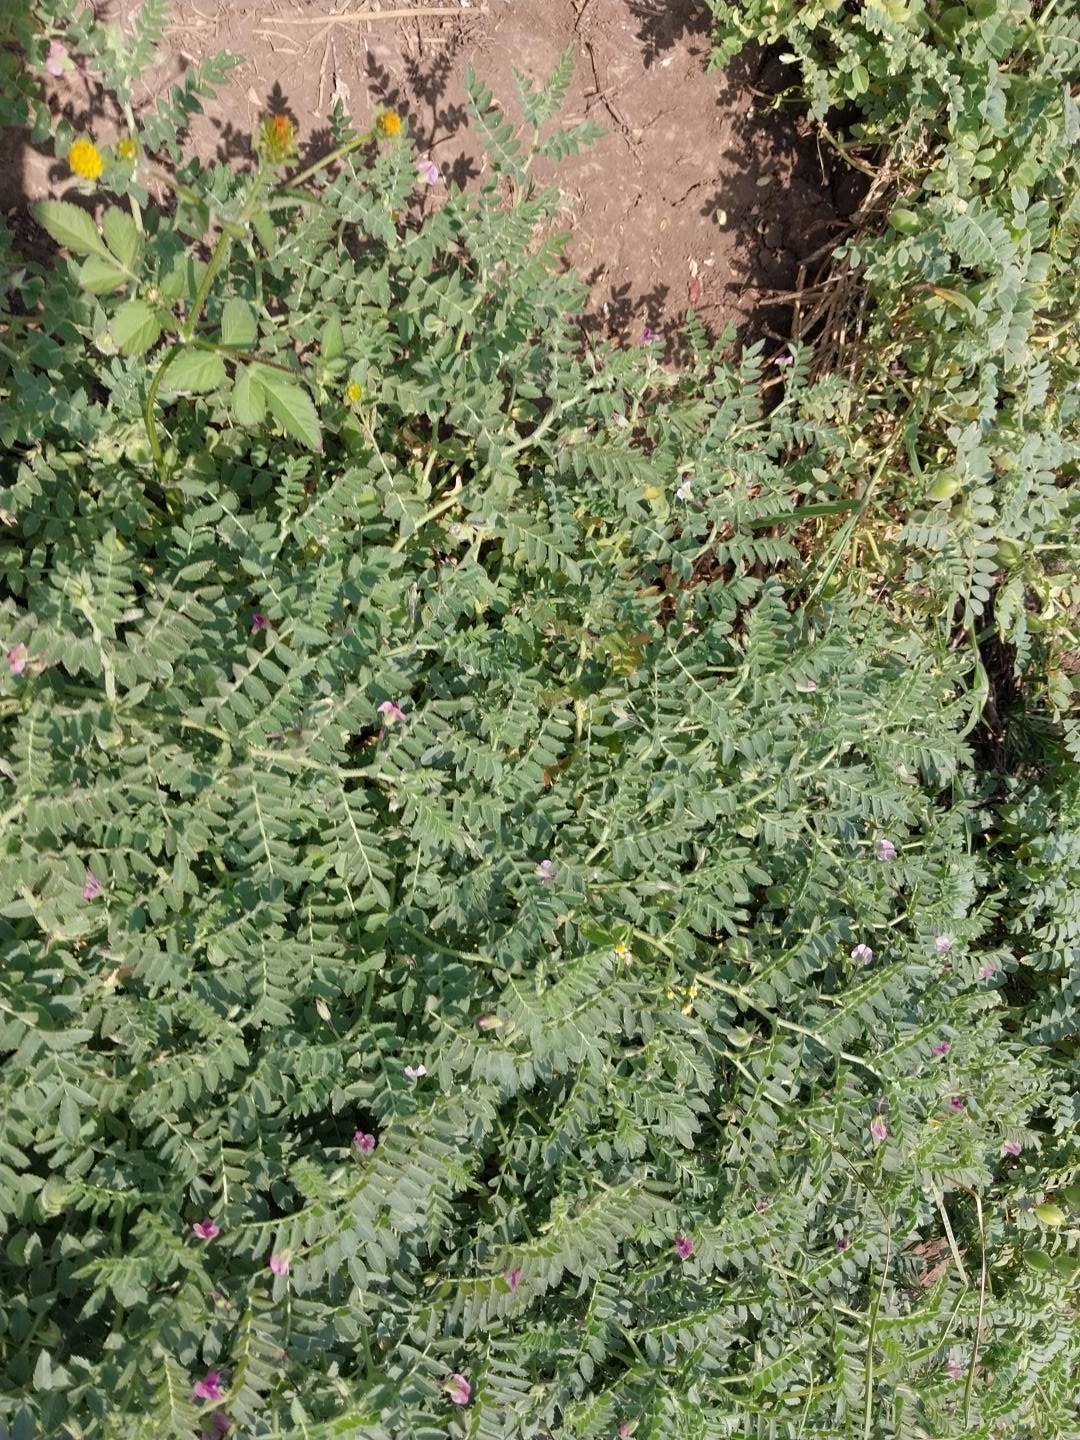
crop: chickpea
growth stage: development pod
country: Tanzania
